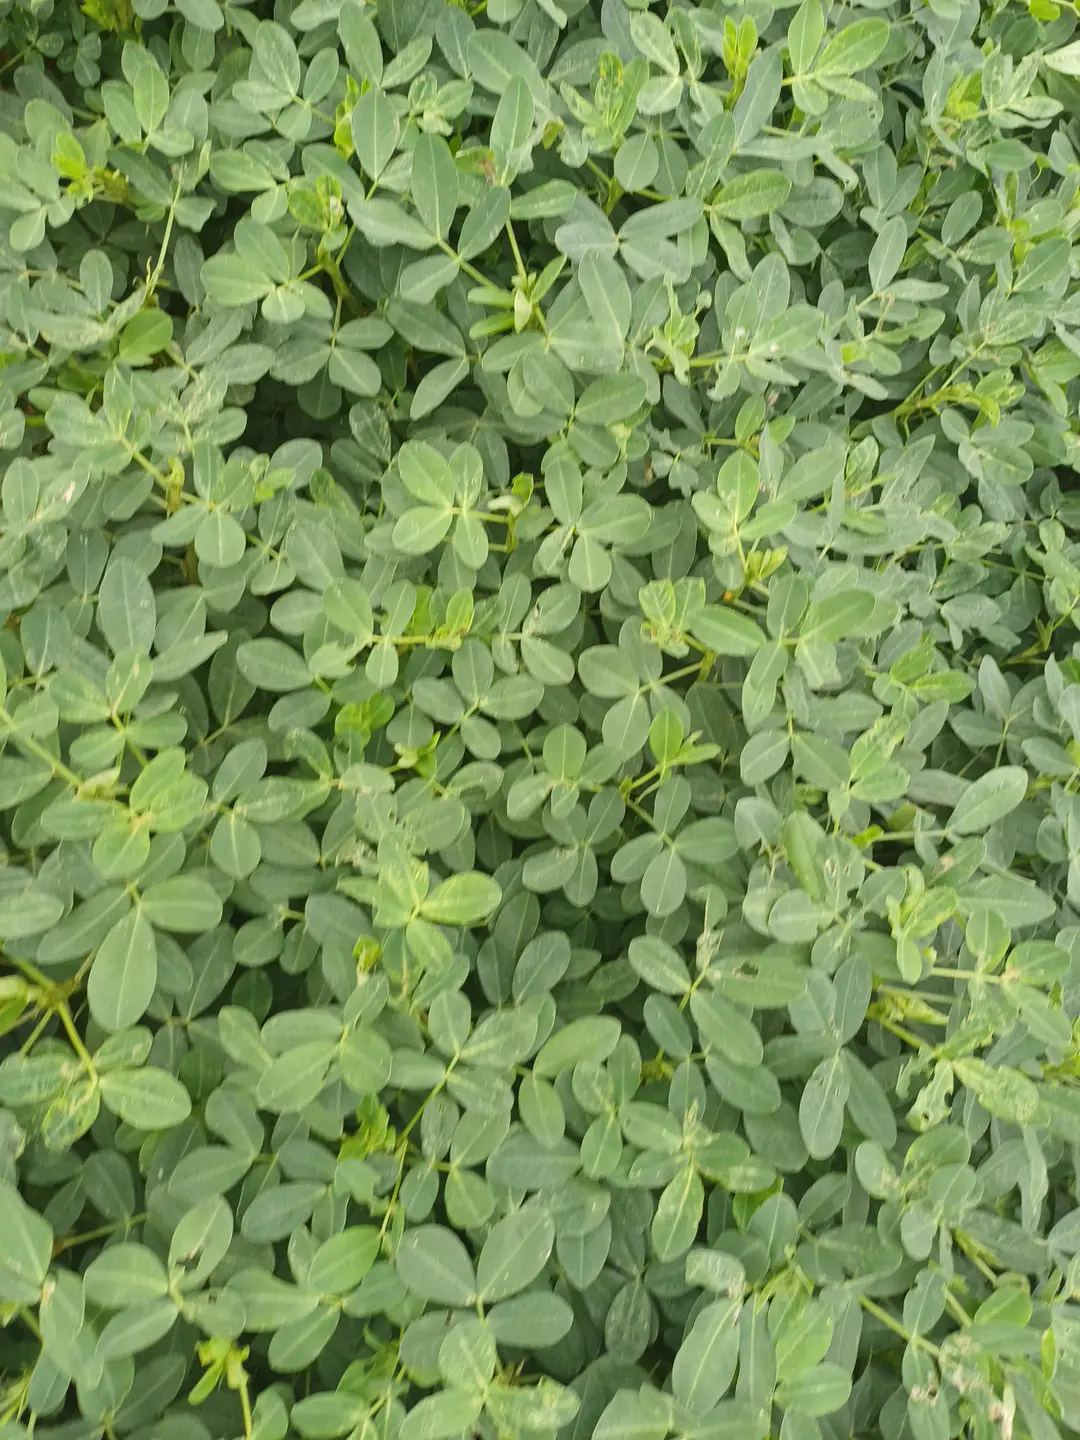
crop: groundnut
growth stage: pegging
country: Kenya
